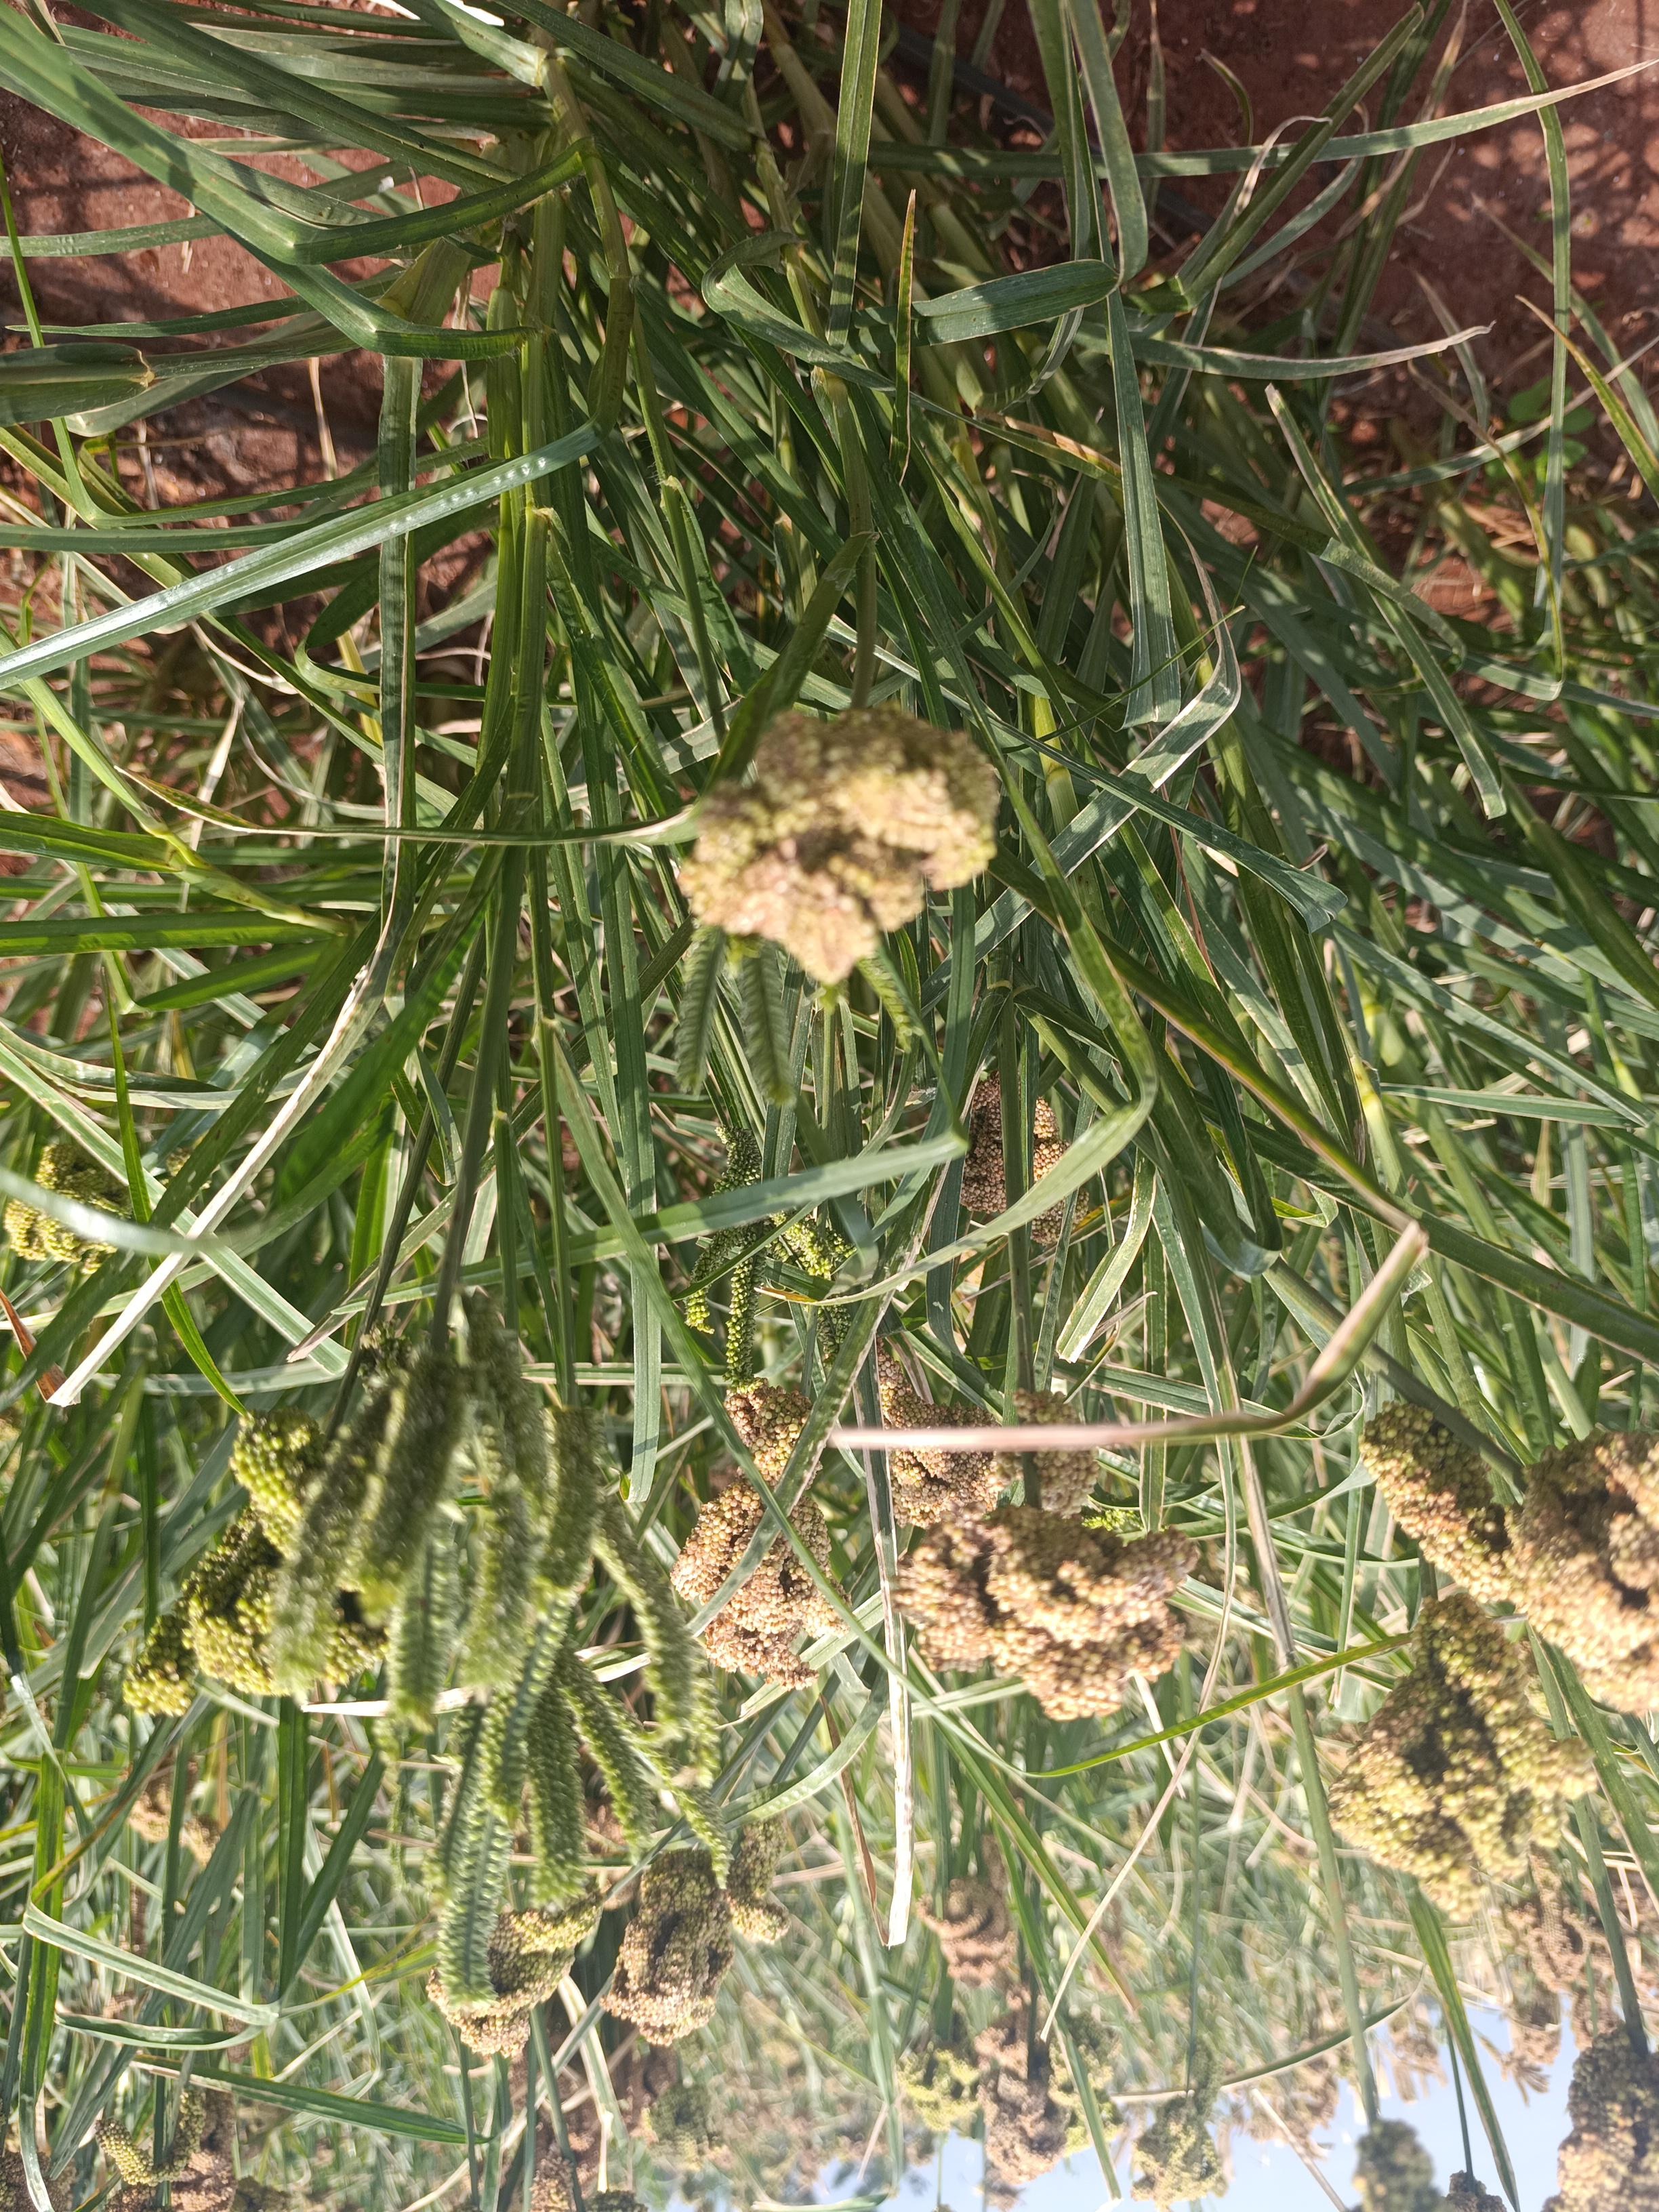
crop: finger millet
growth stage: filling grain
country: Kenya
